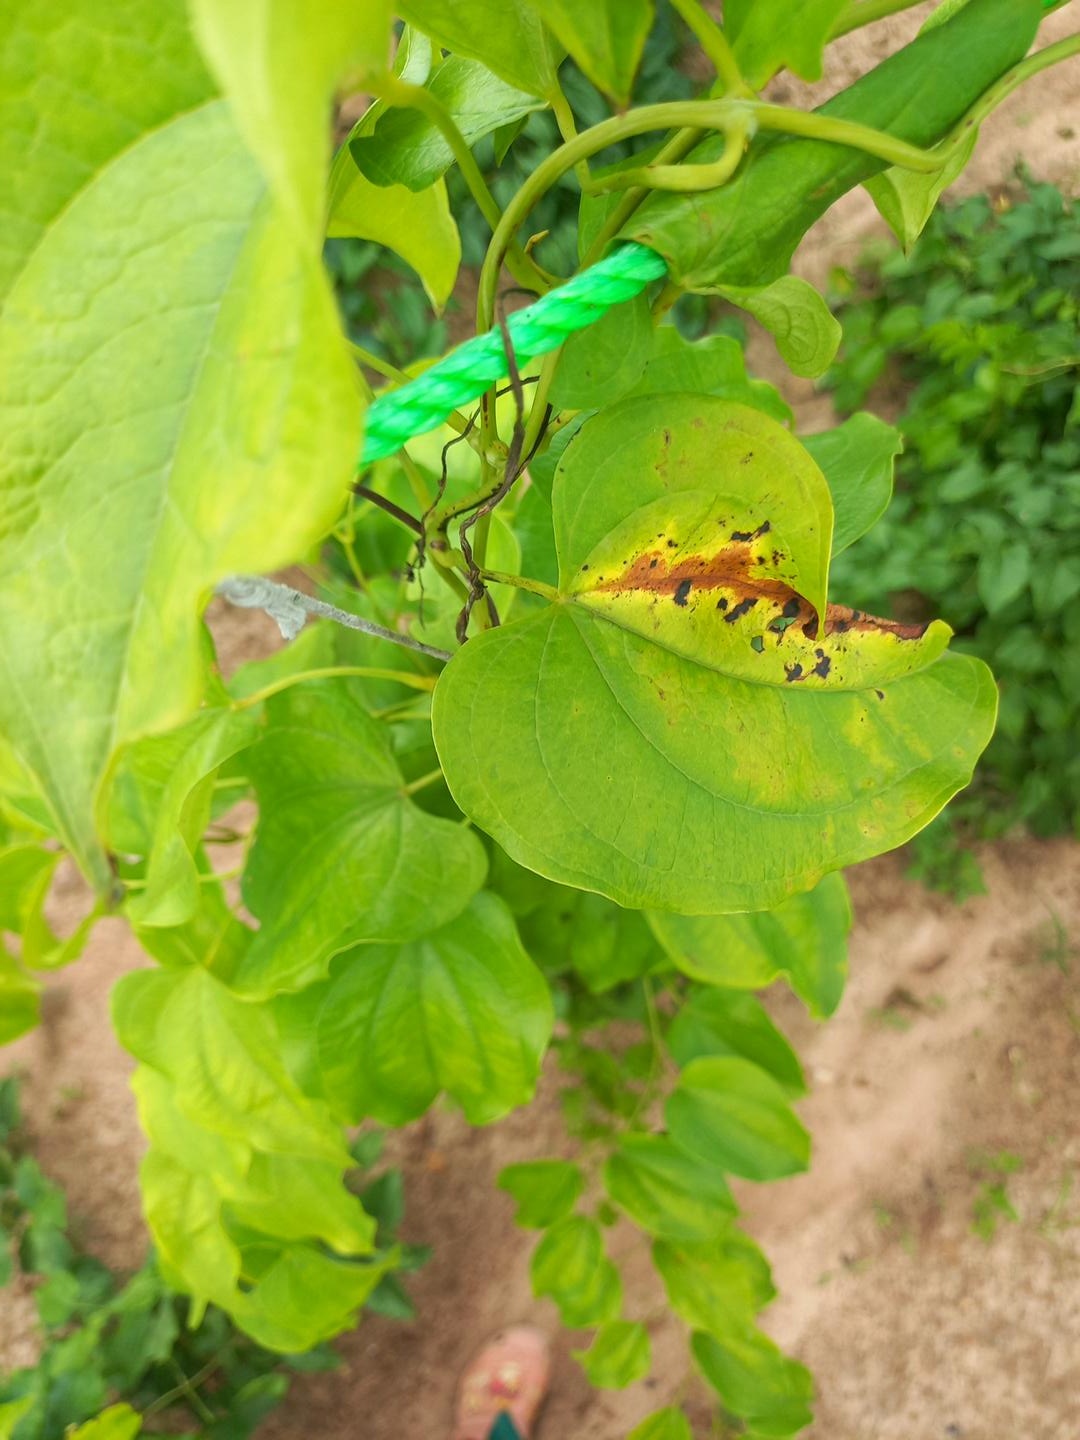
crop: yam
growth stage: vegetative
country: Nigeria
